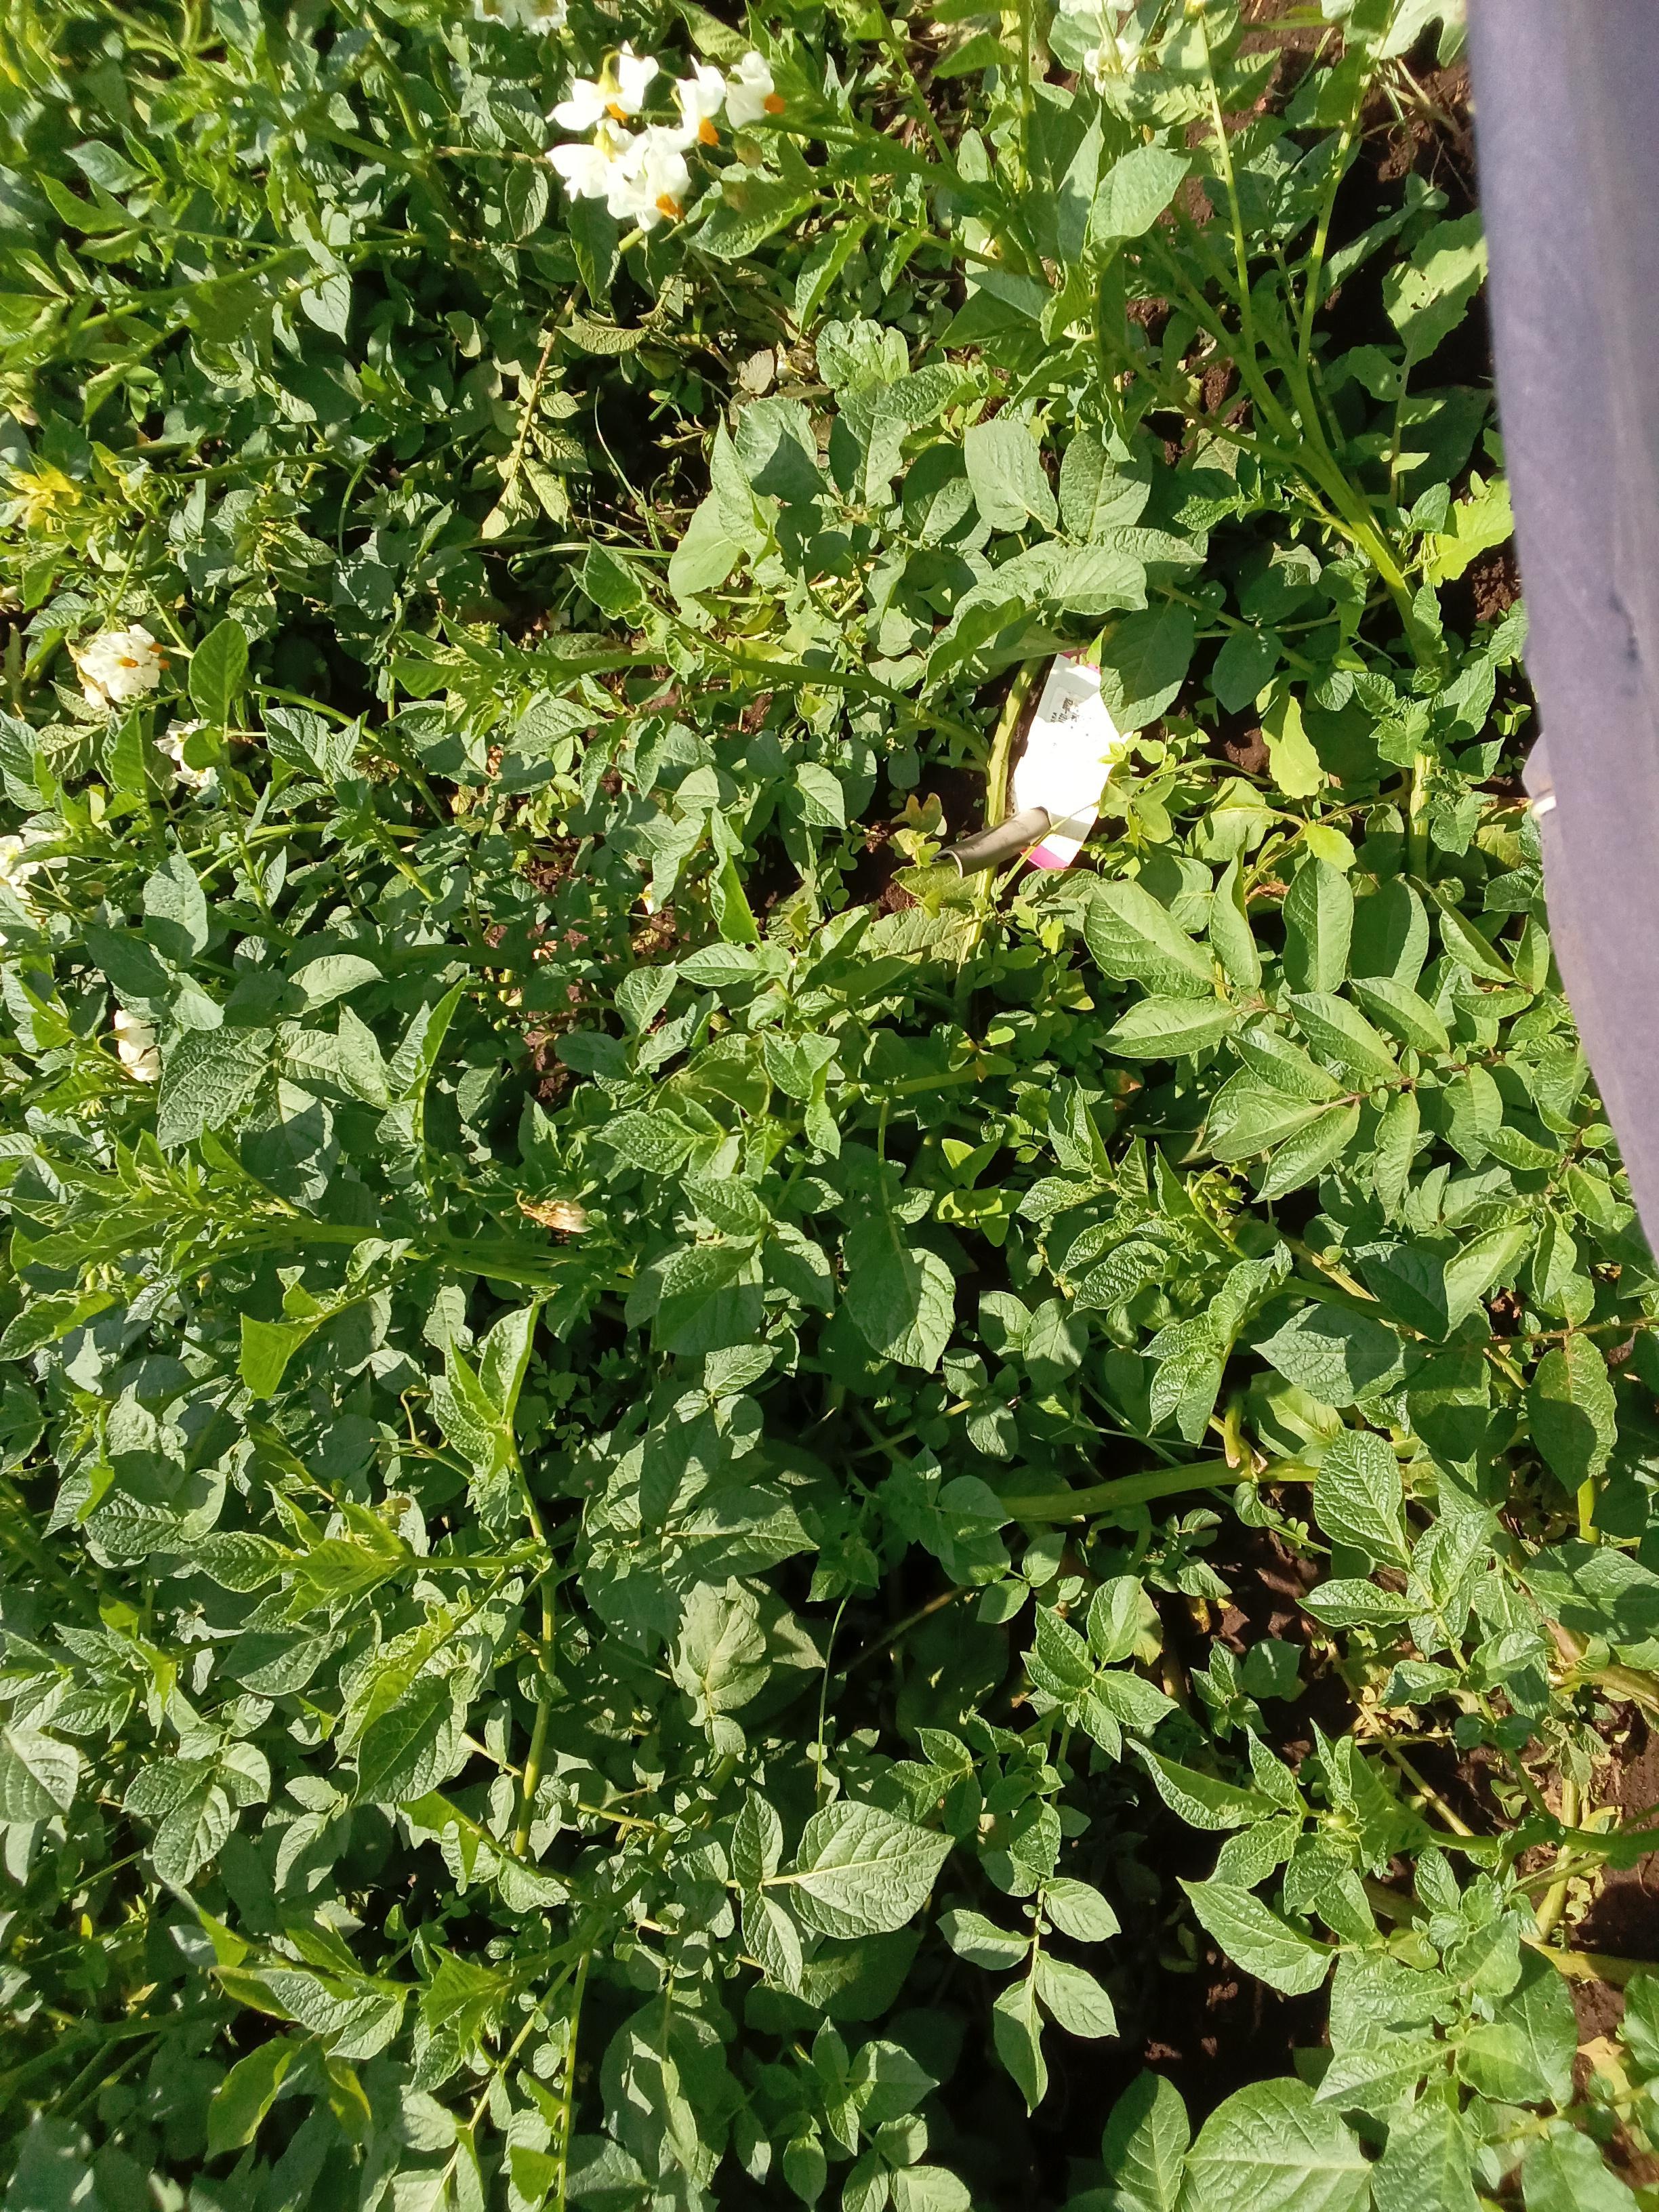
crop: potato
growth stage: flowering
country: Kenya
